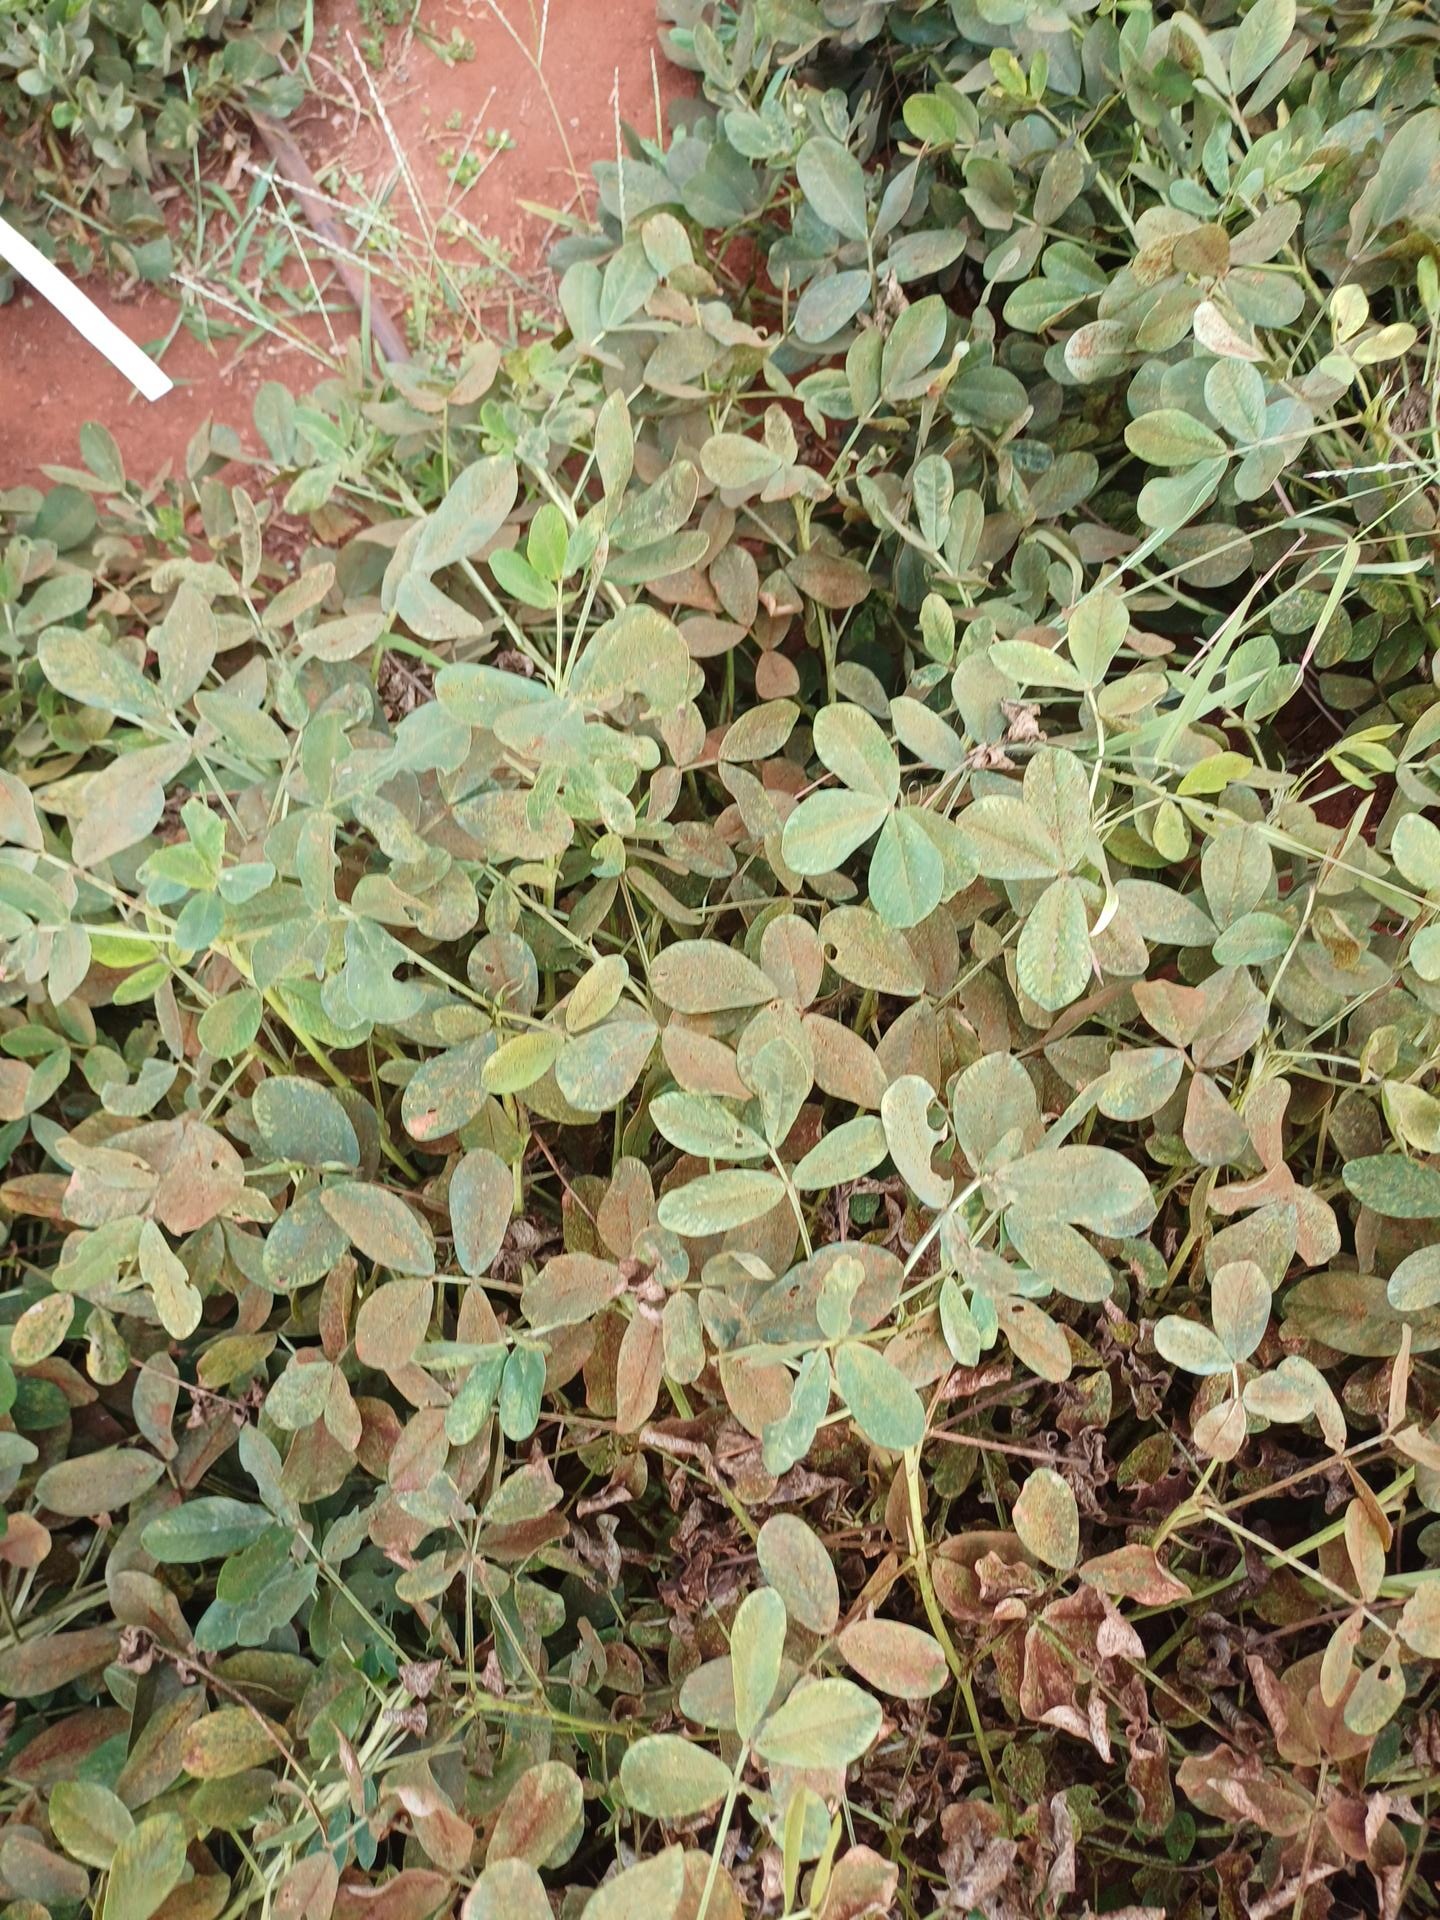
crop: groundnut
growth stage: maturity
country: Kenya
